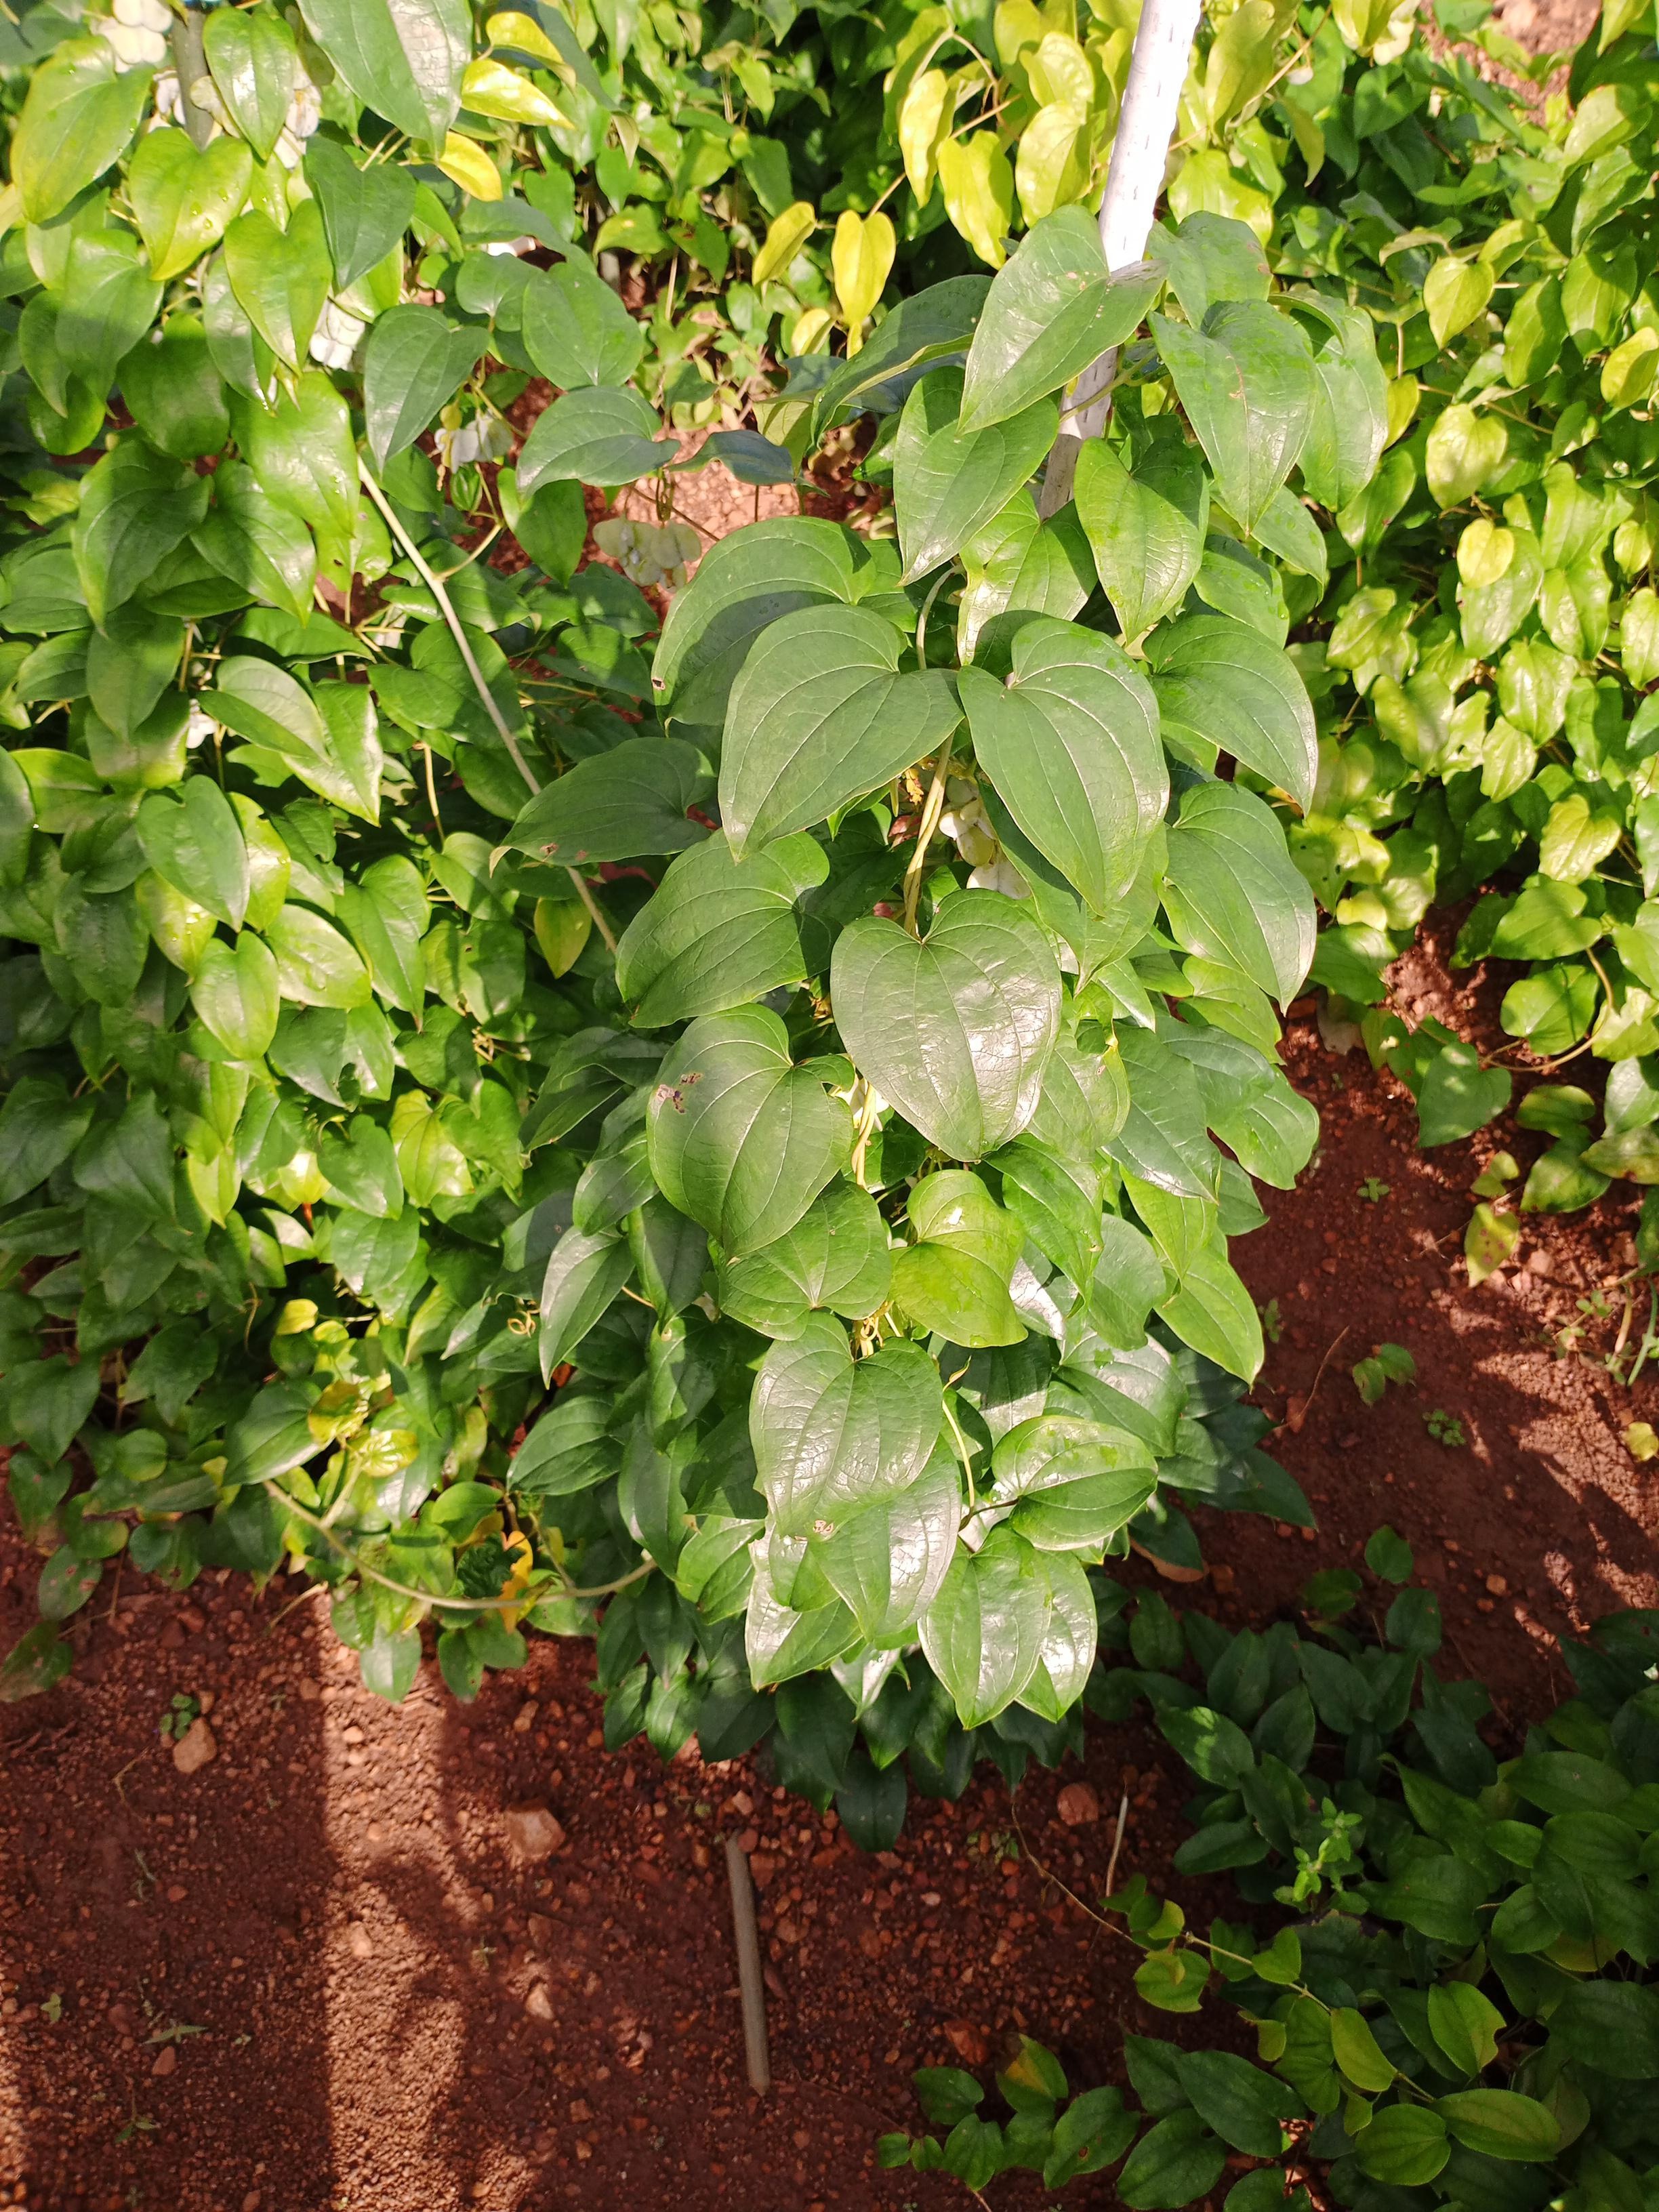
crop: yam
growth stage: vegetative
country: Nigeria
